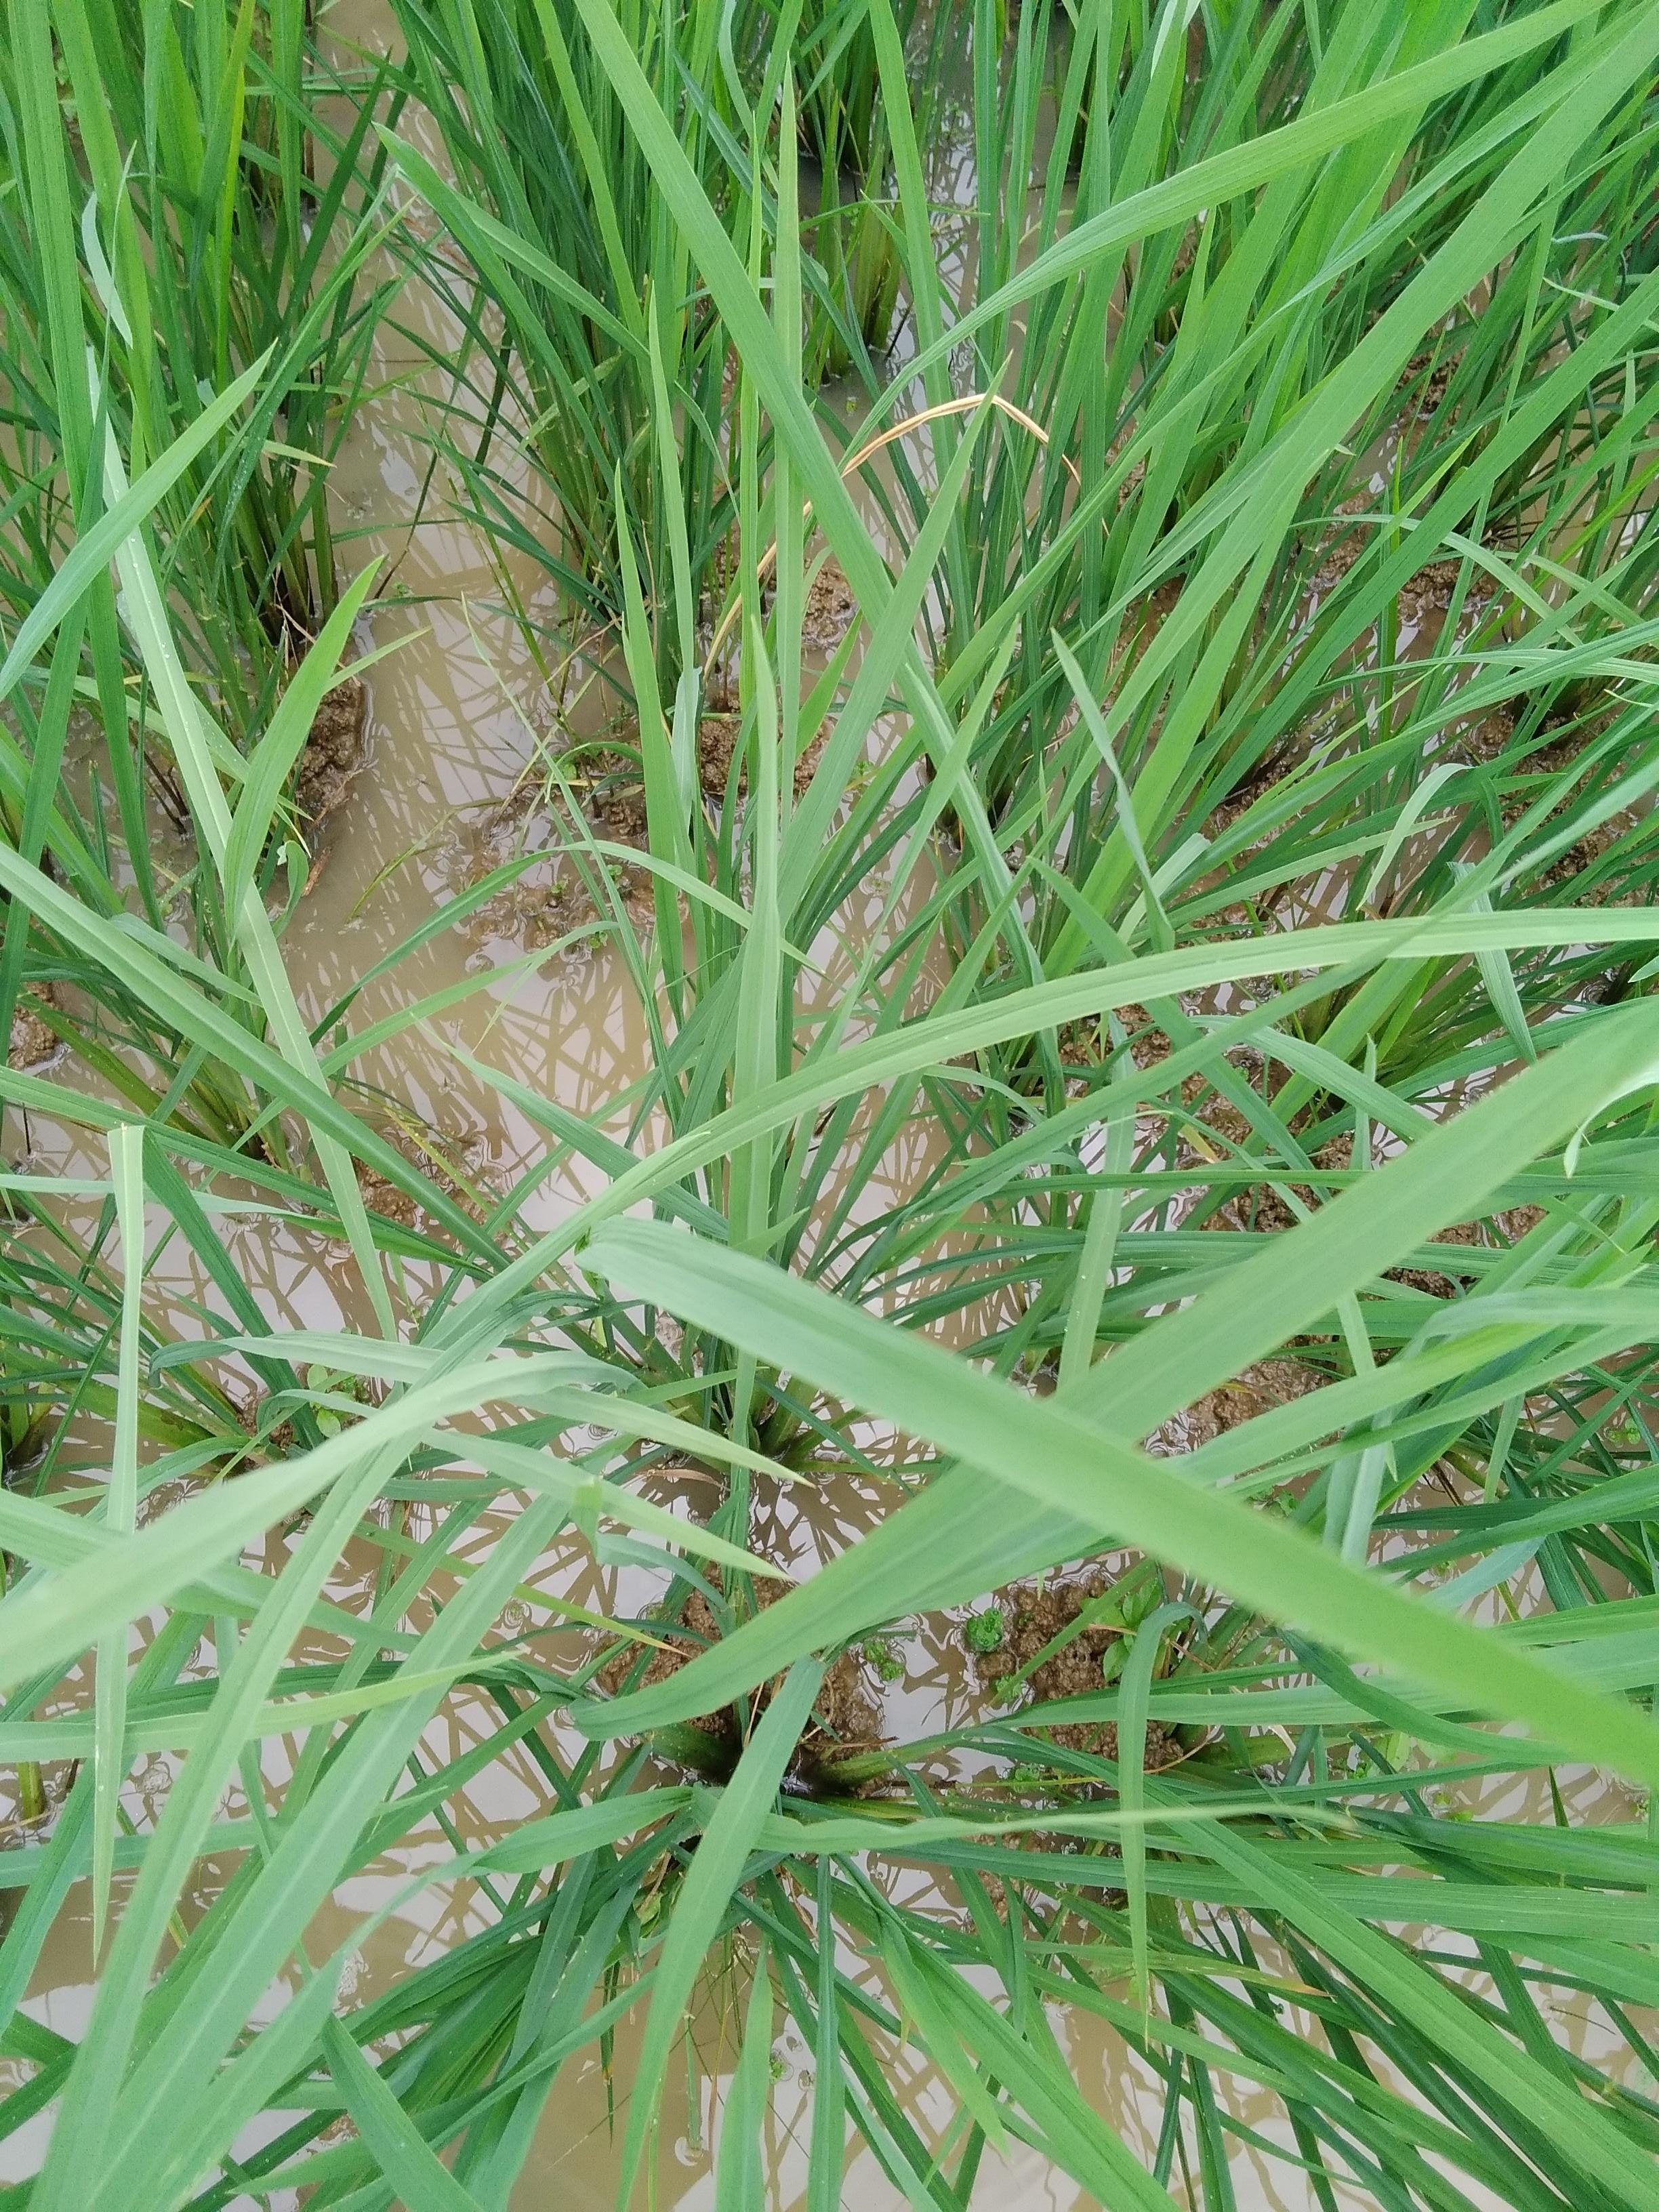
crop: rice
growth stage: vegetative
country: Nigeria
